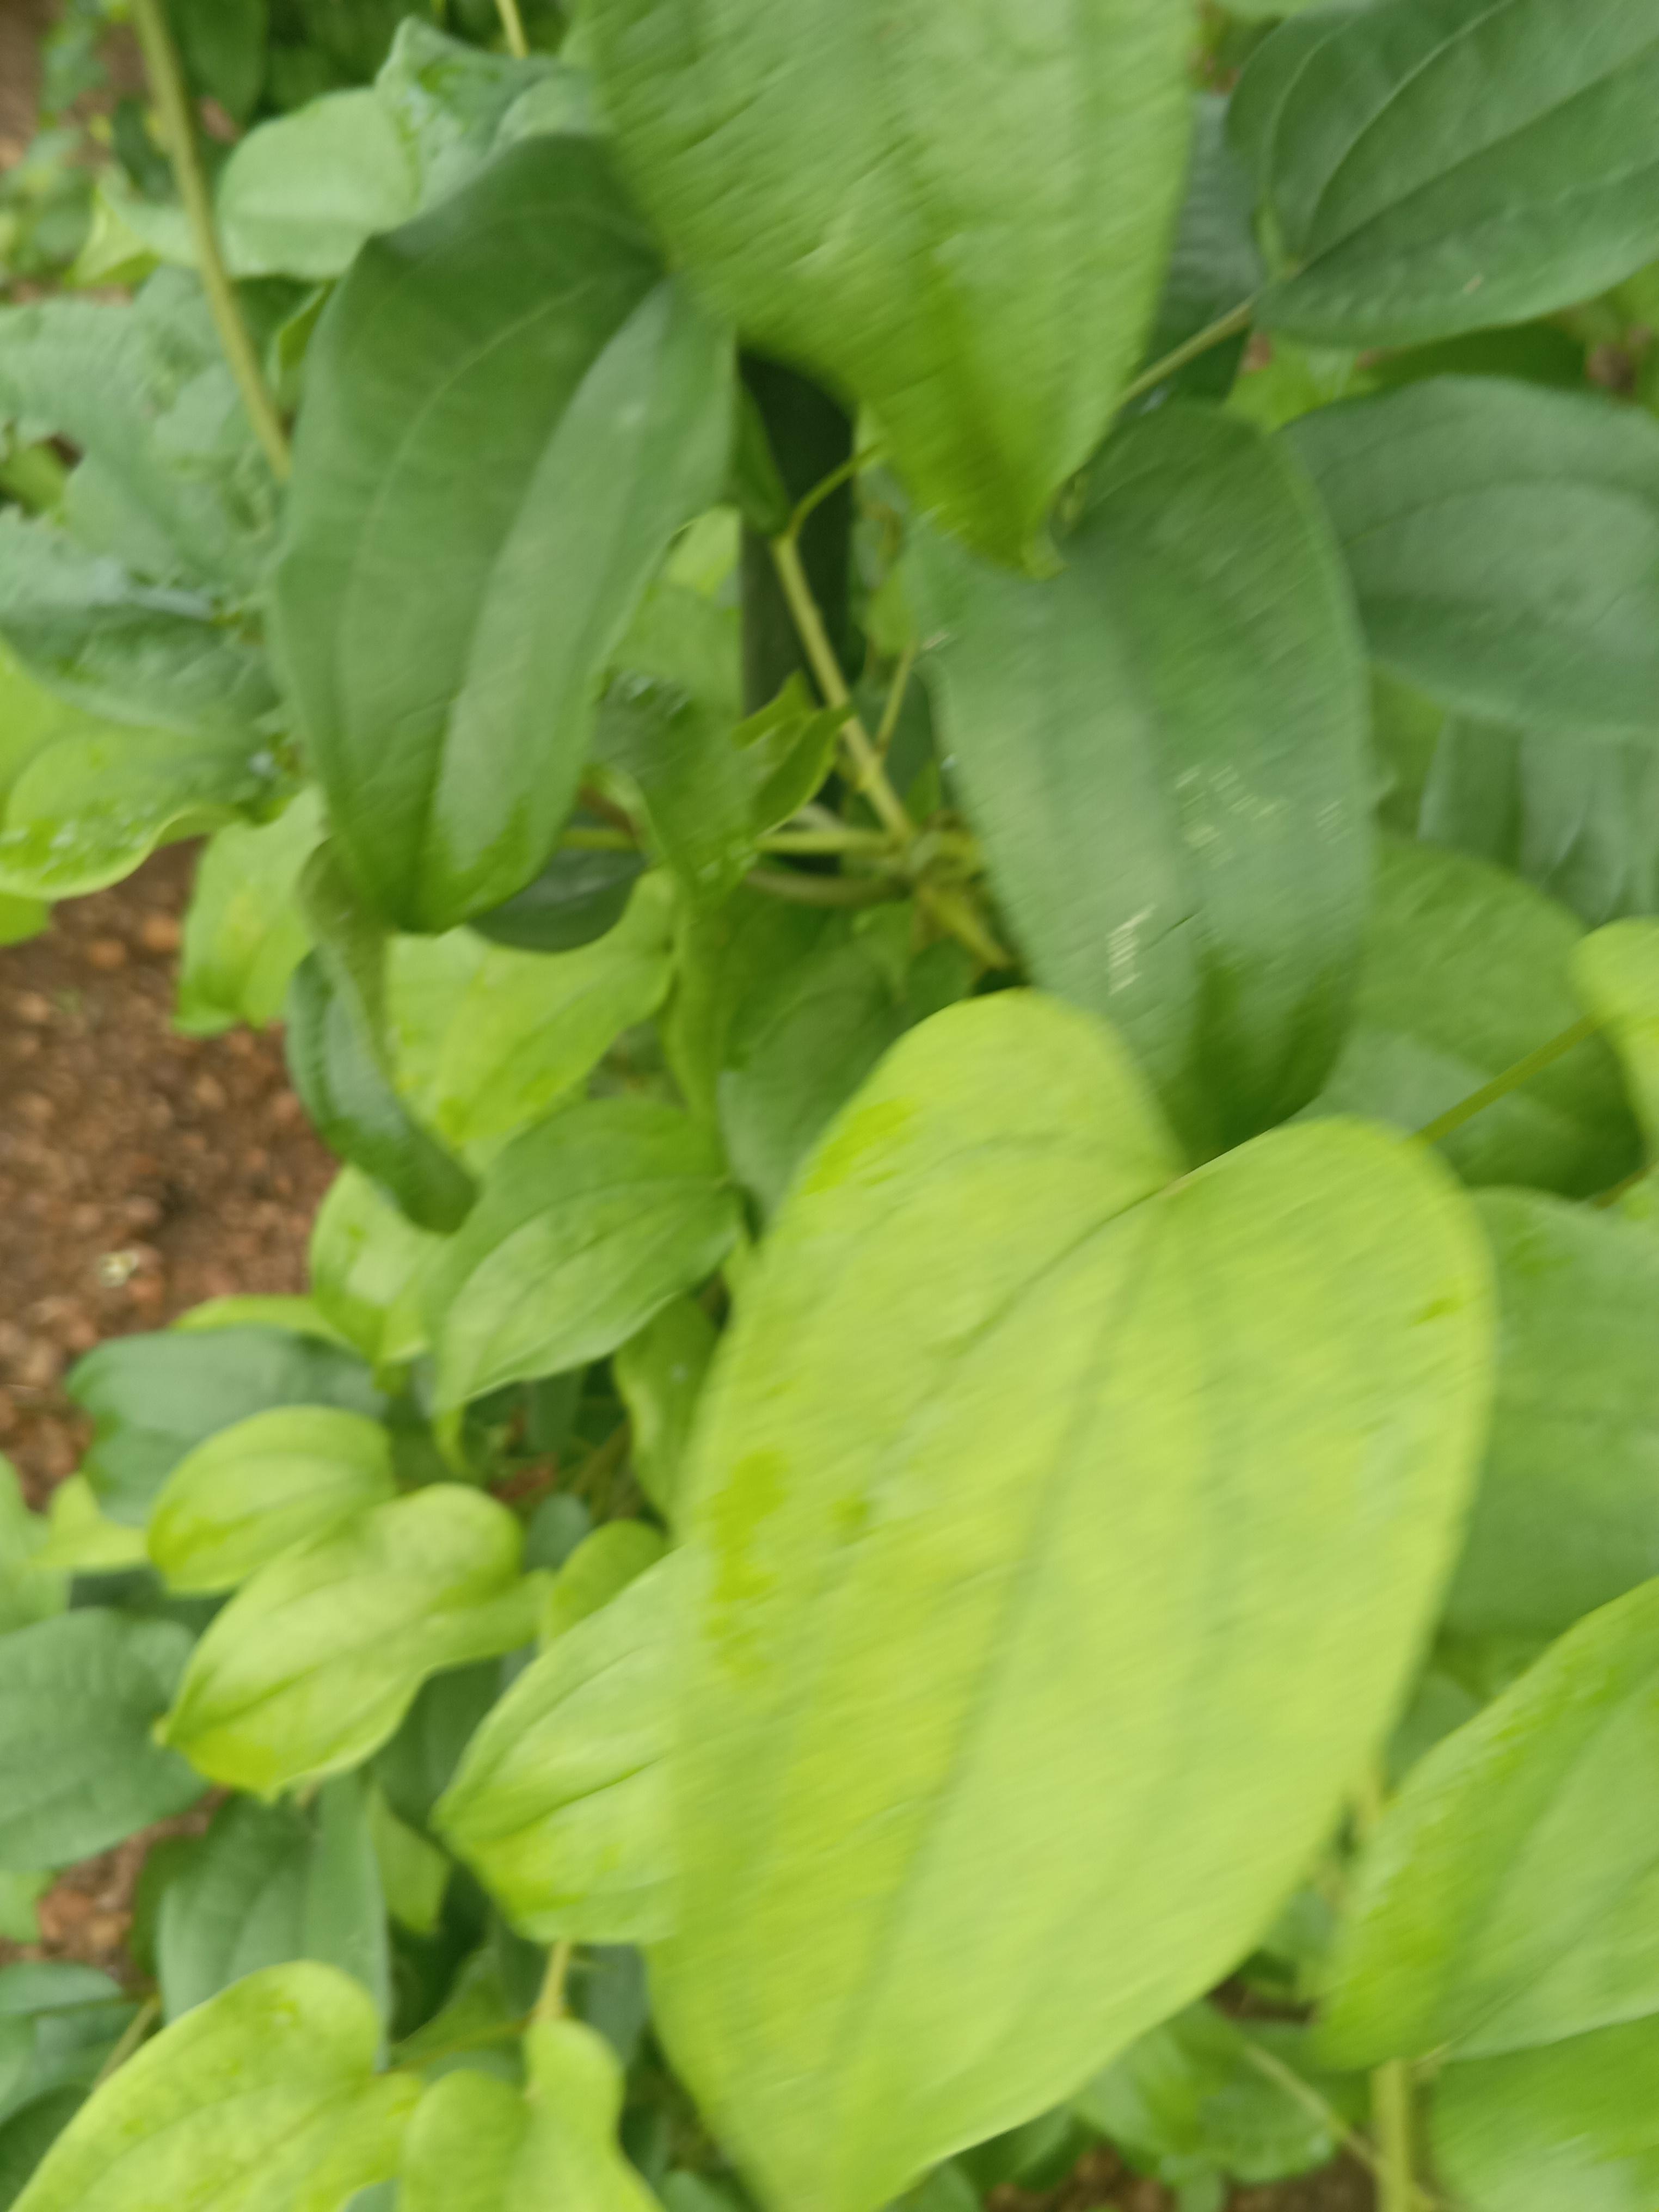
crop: yam
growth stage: vegetative
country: Nigeria
